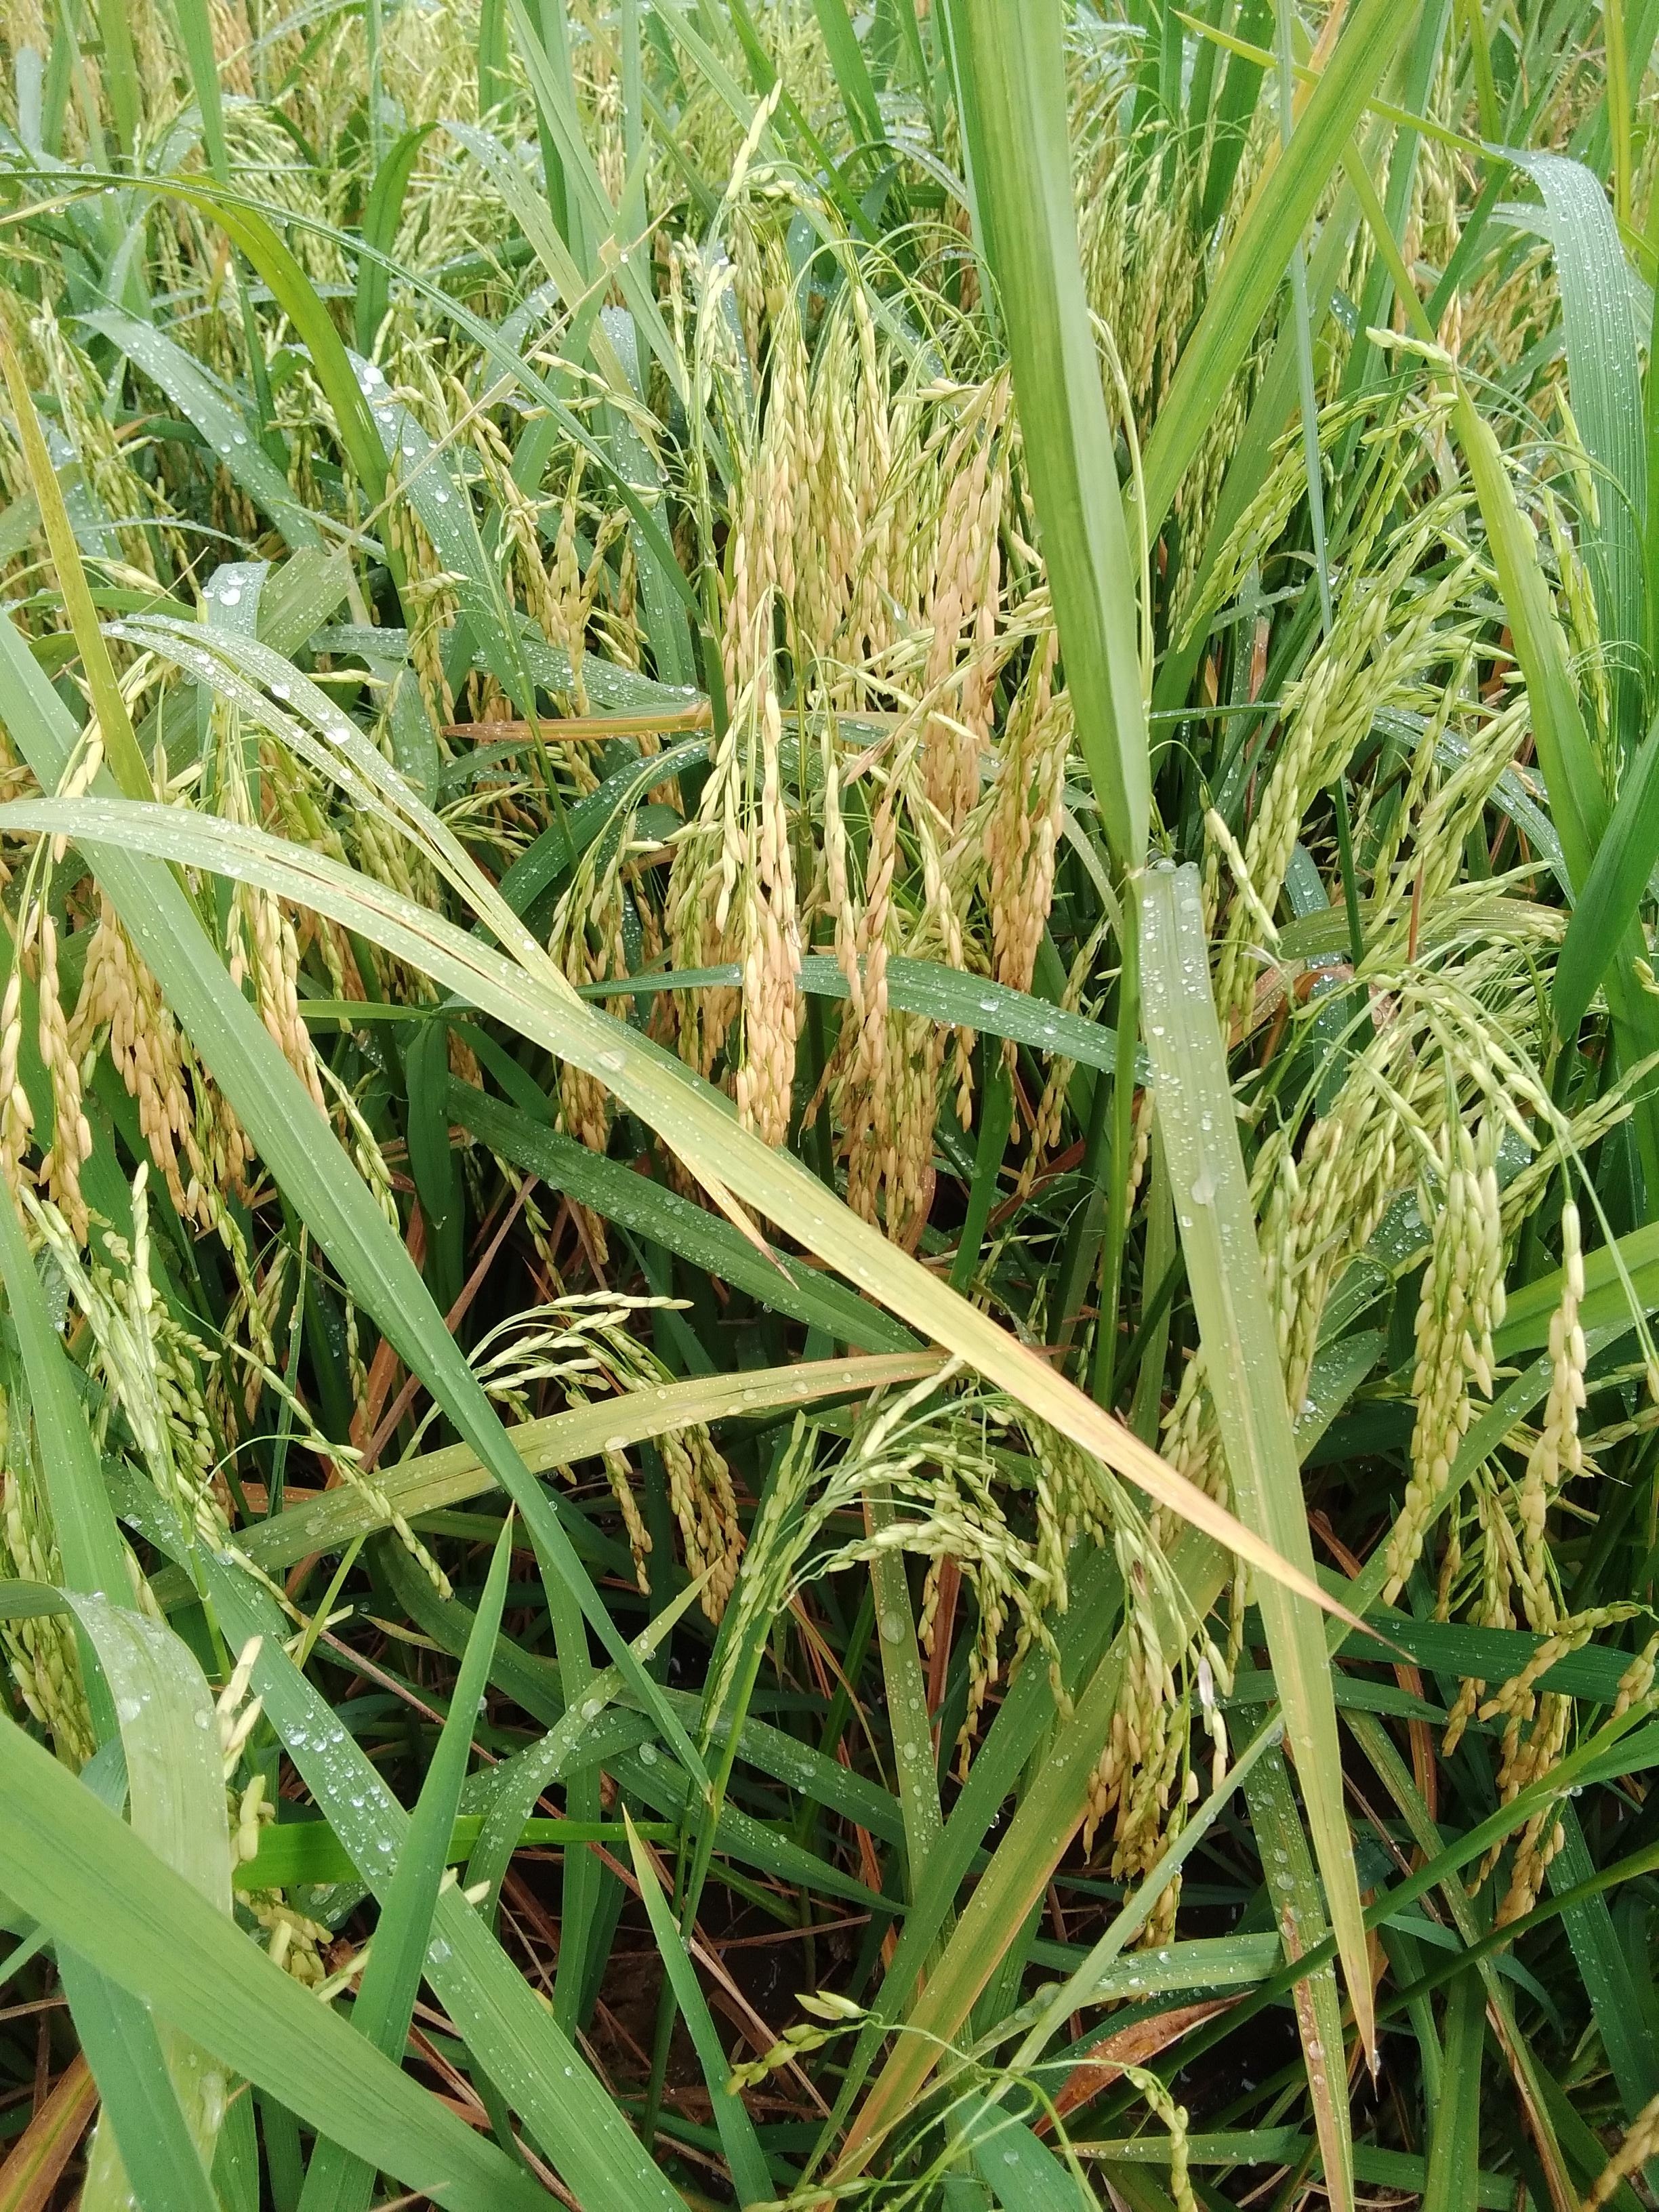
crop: rice
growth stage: ripening
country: Nigeria
